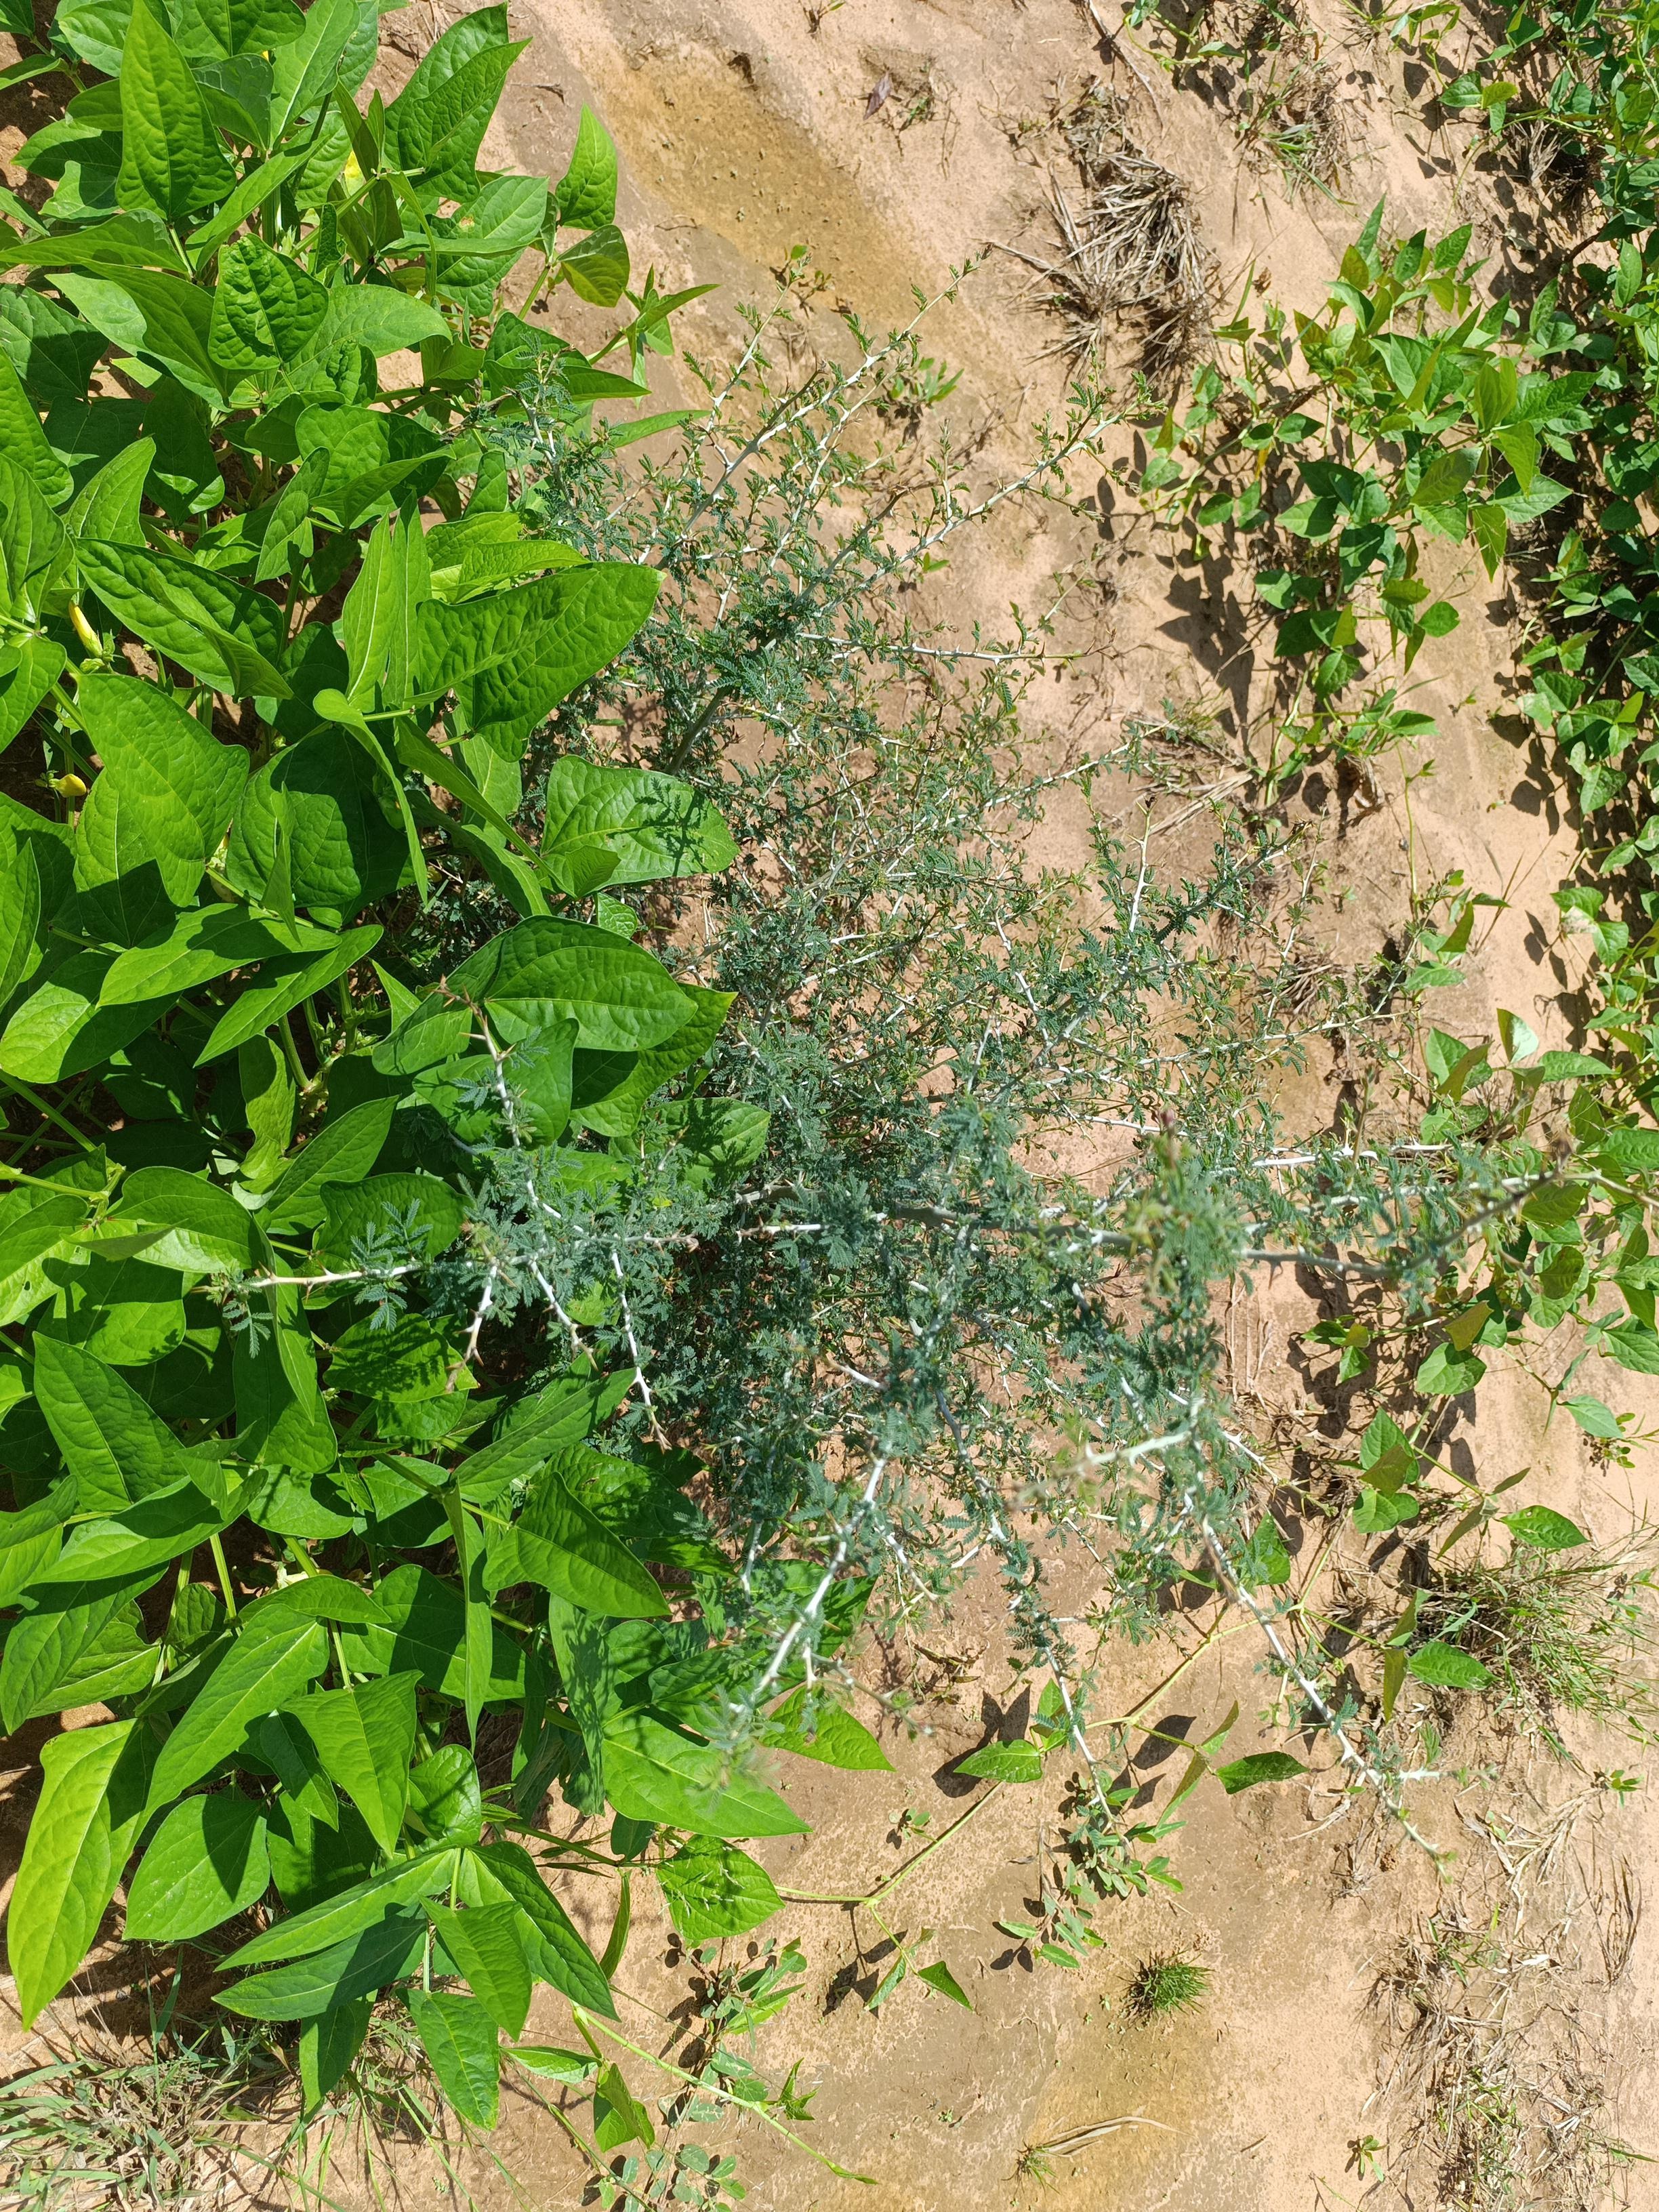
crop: cowpea
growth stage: flowering
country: Nigeria
